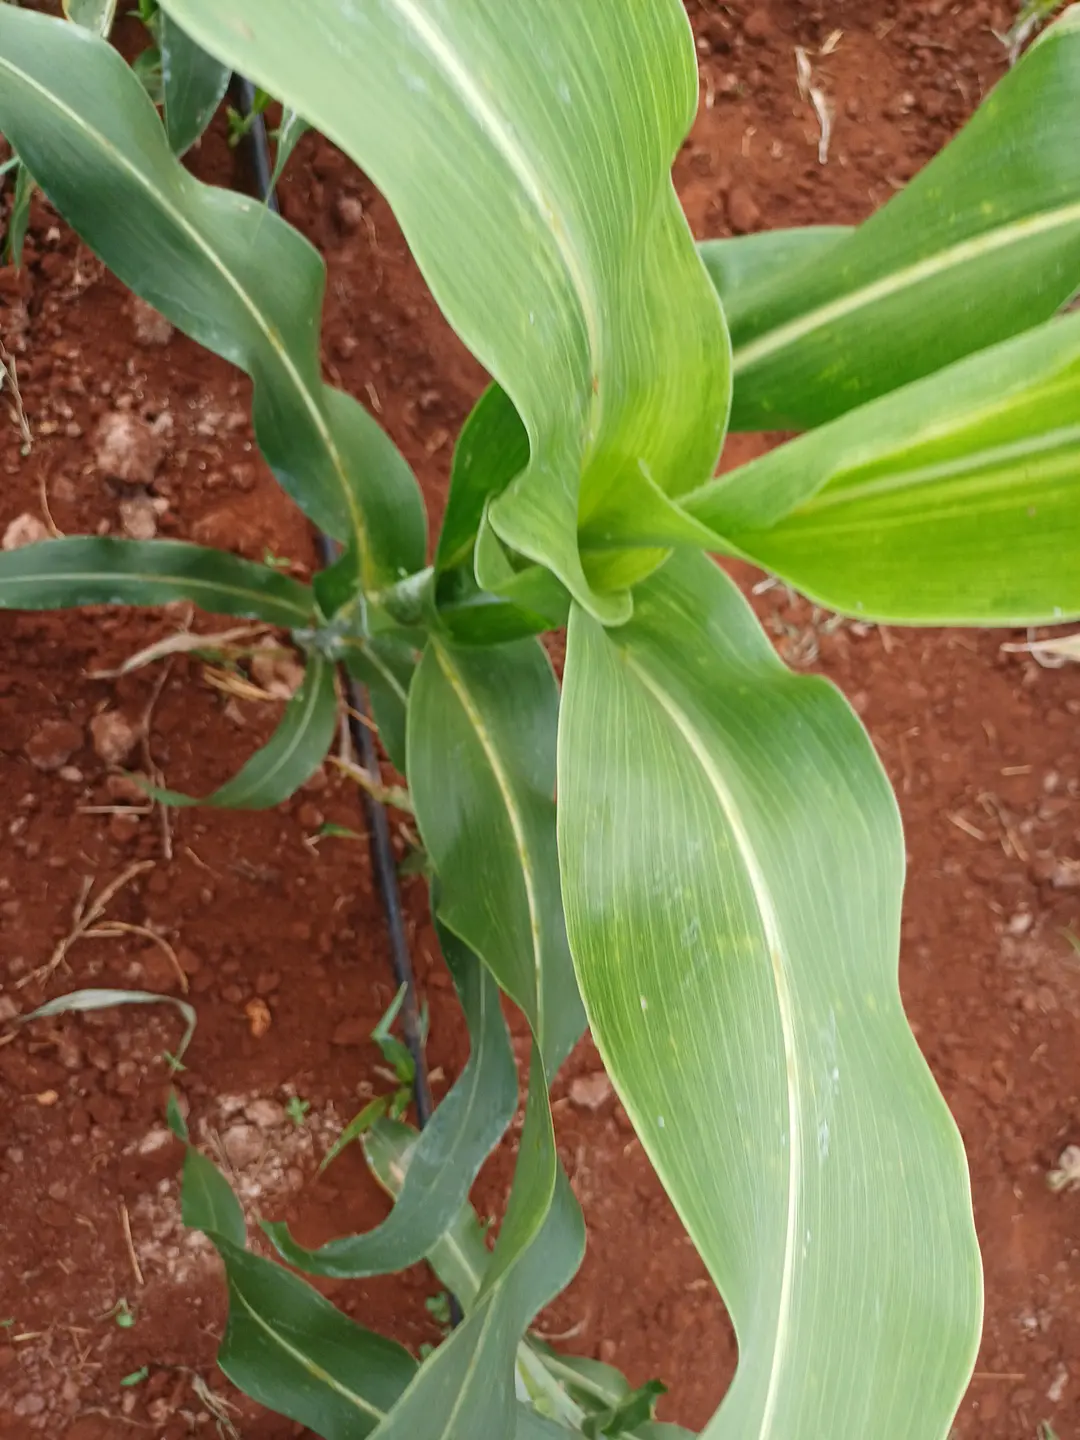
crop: sorghum
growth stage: heading tuber
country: Kenya
